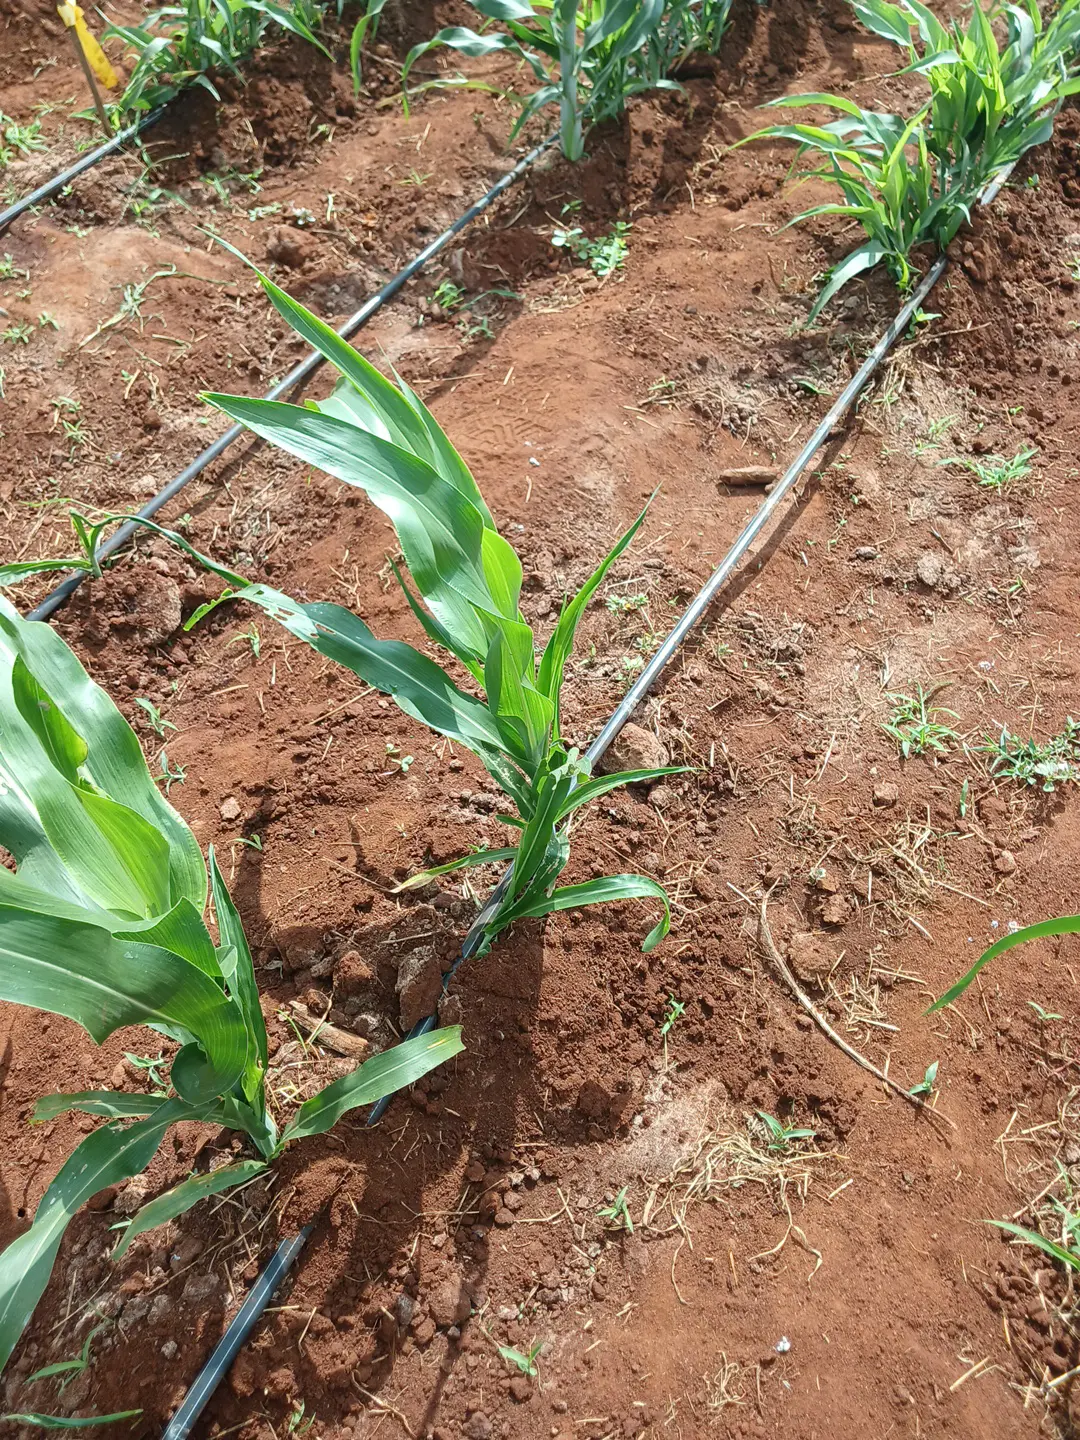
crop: sorghum
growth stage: elongation stem
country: Kenya
